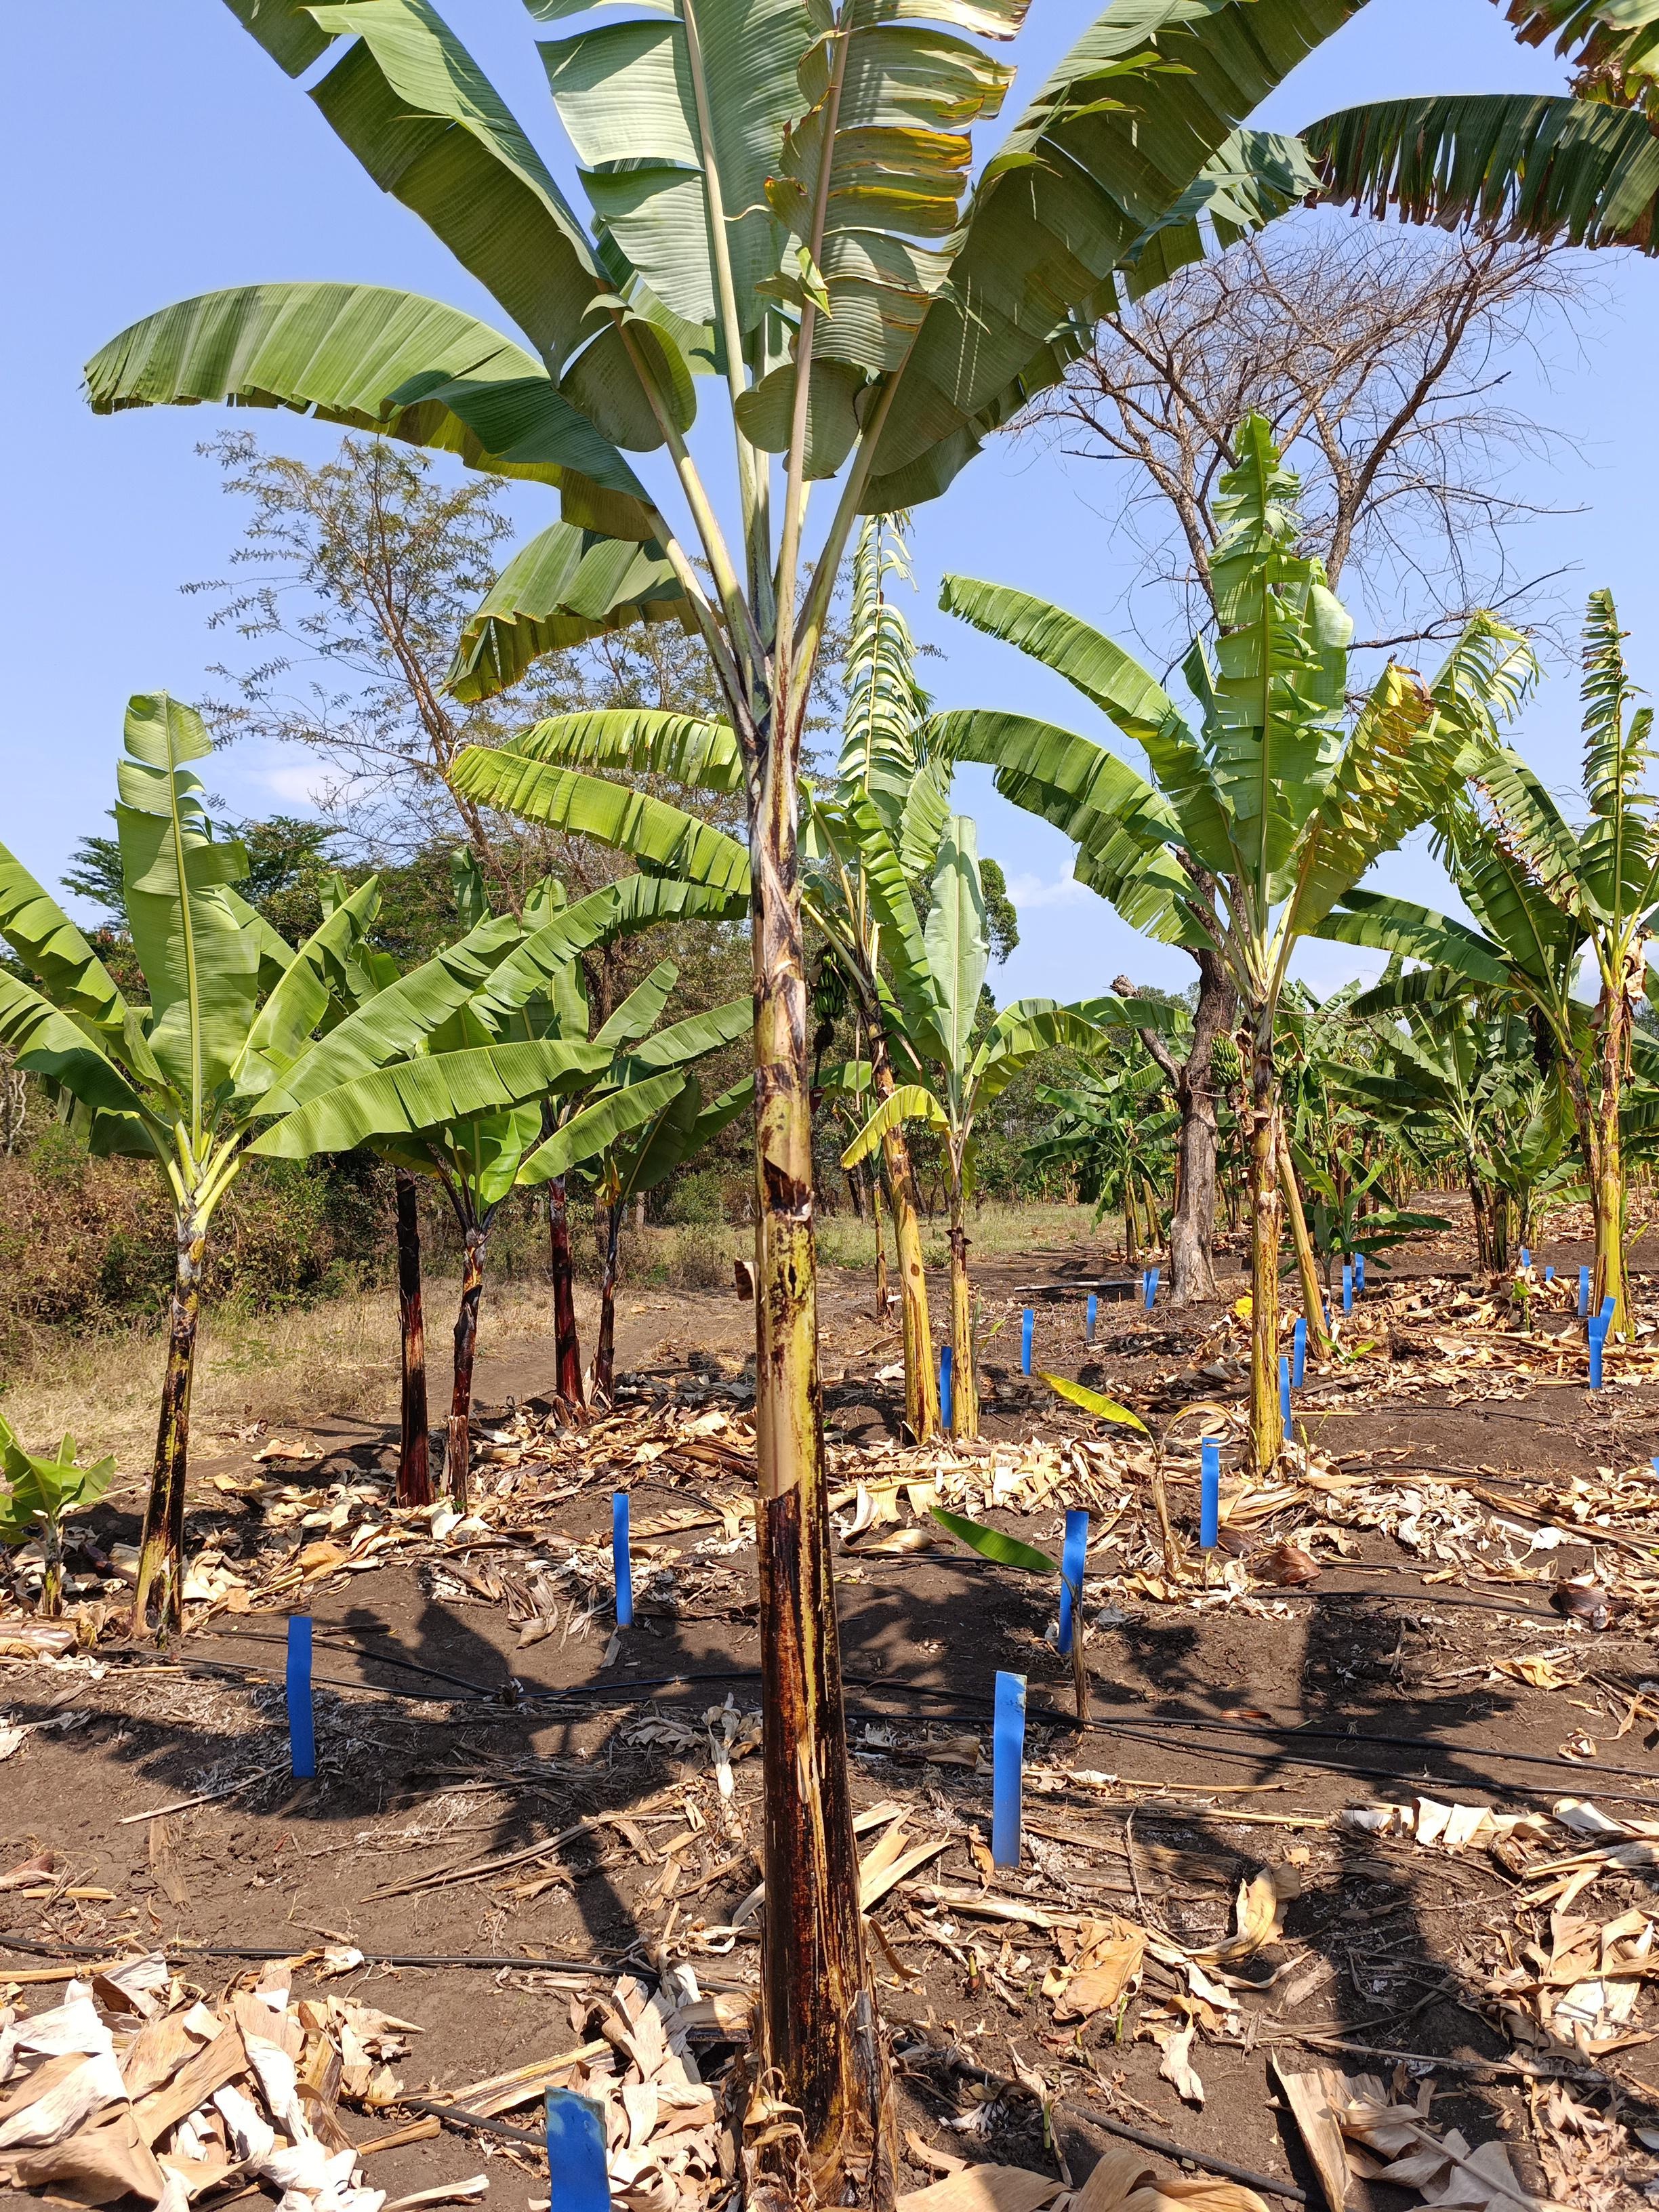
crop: banana
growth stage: vegetative
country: Tanzania
